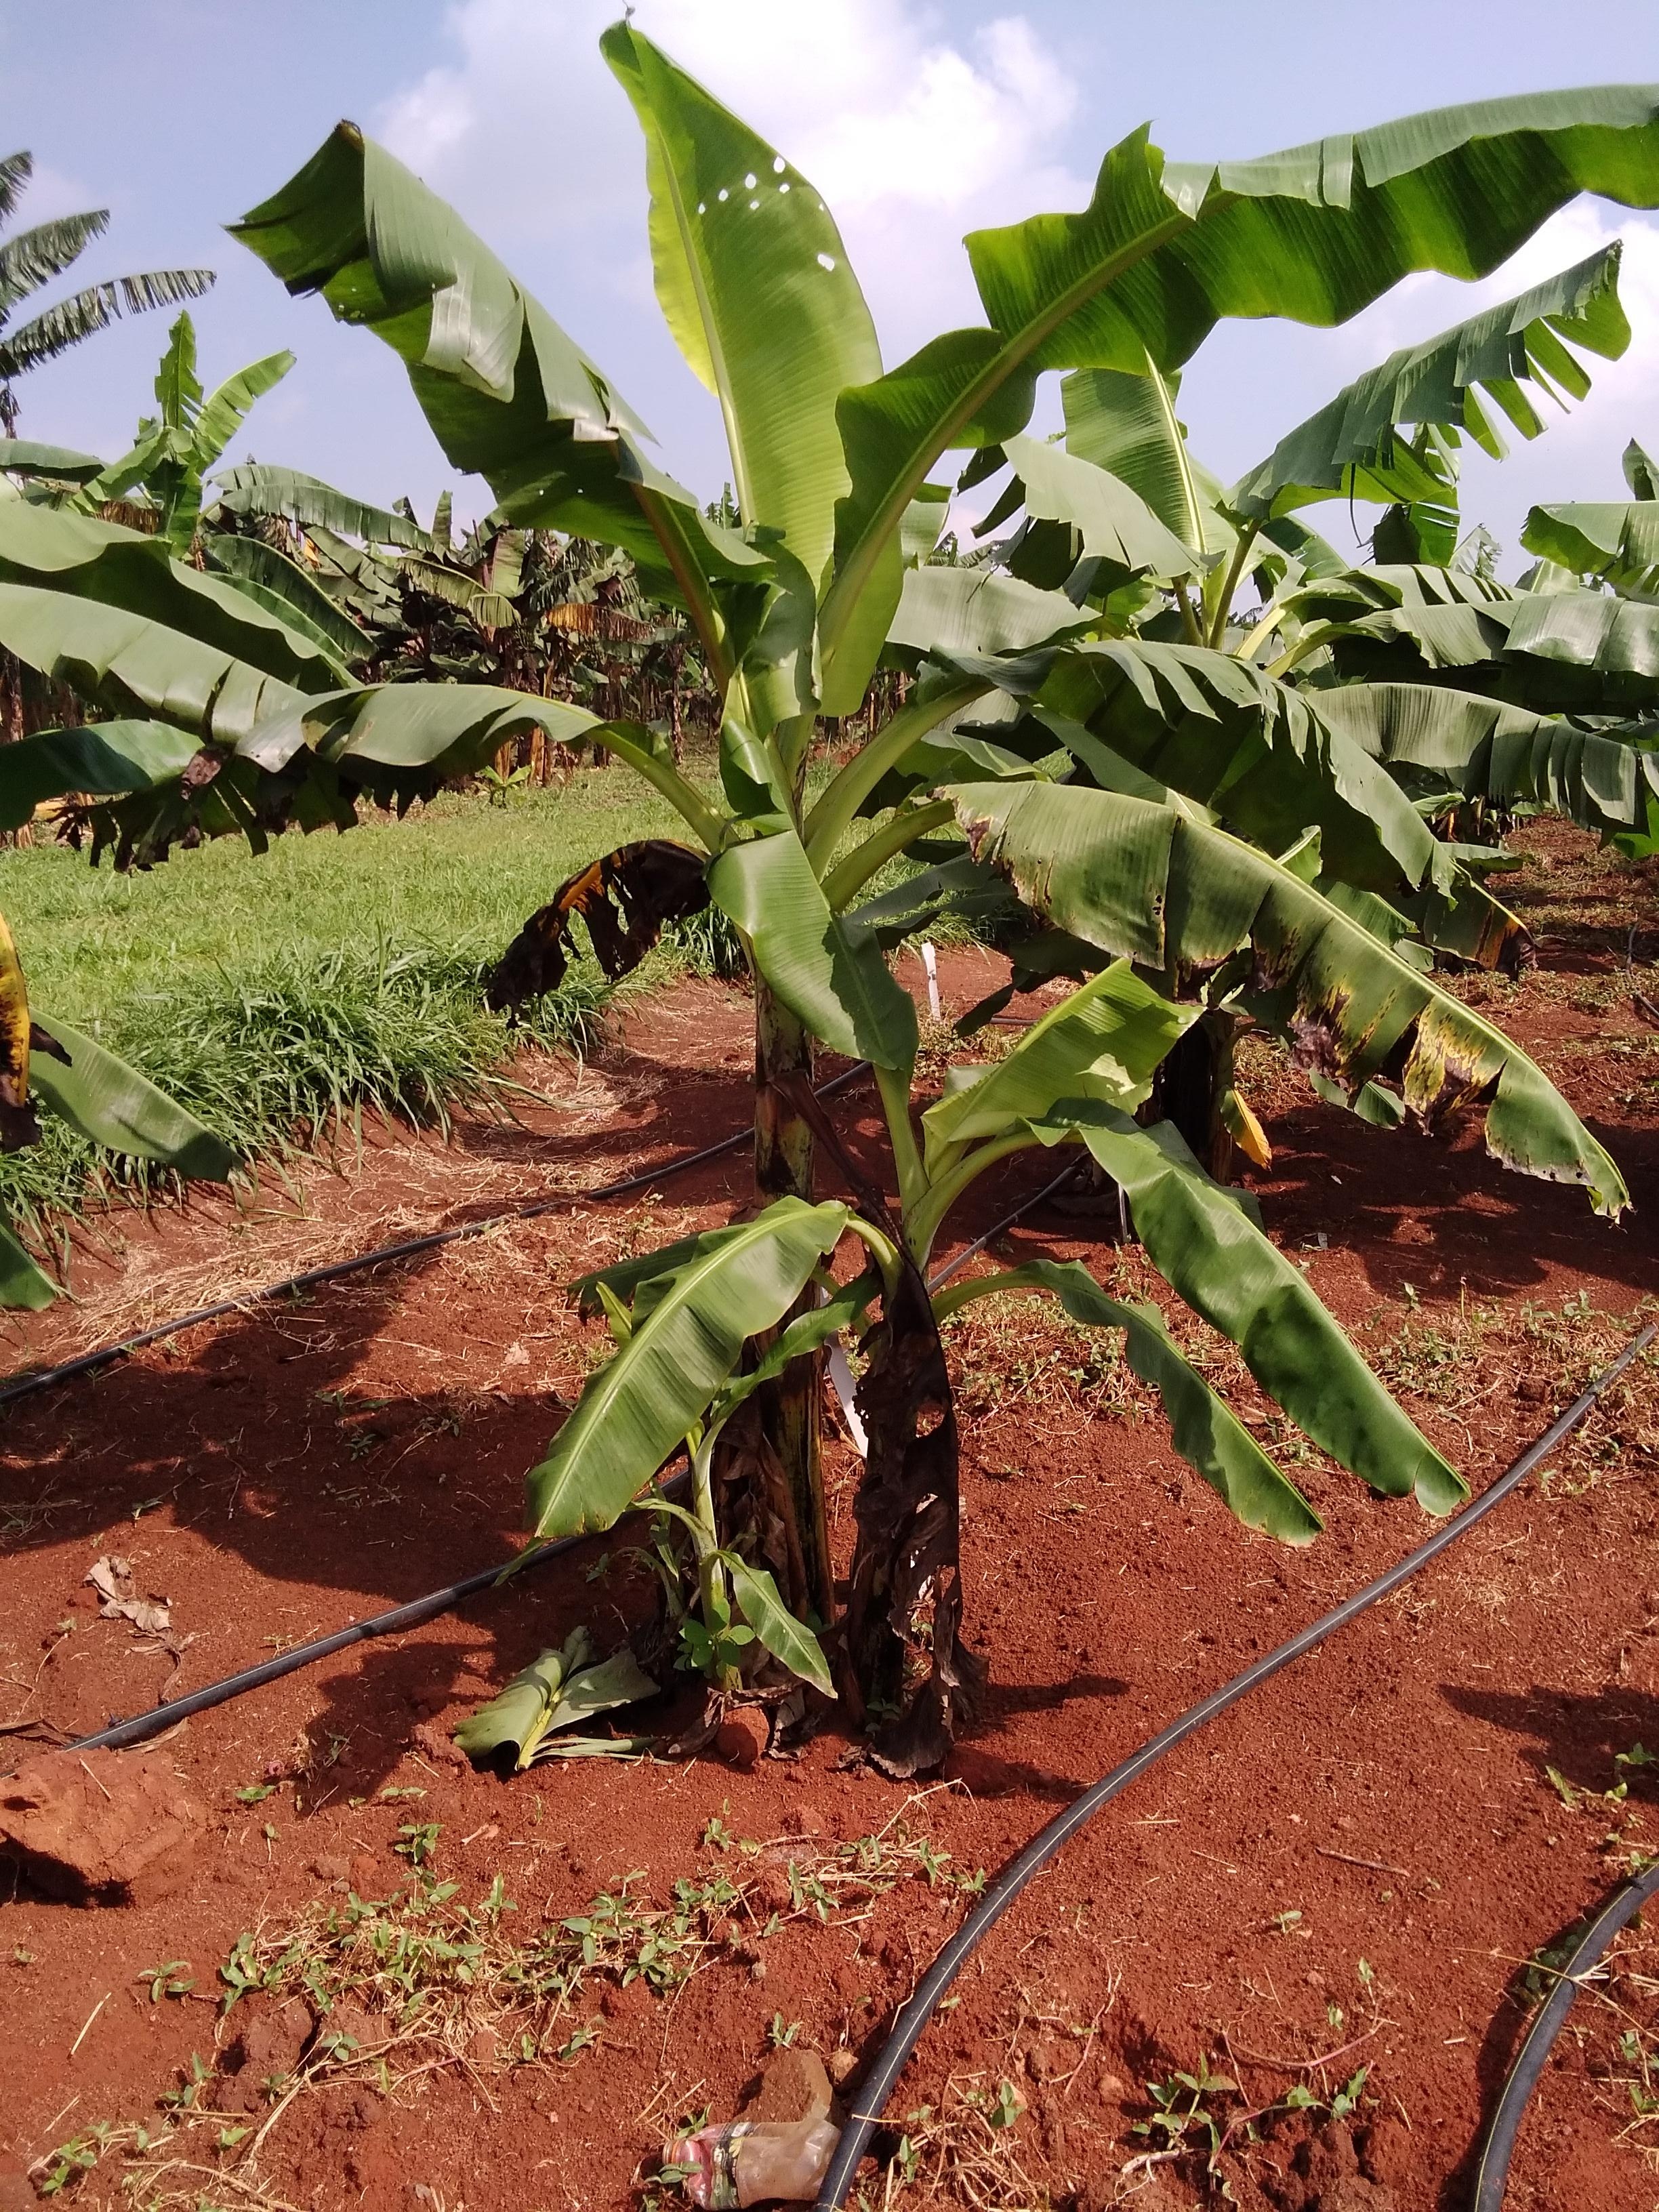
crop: banana
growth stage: vegetative
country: Tanzania
